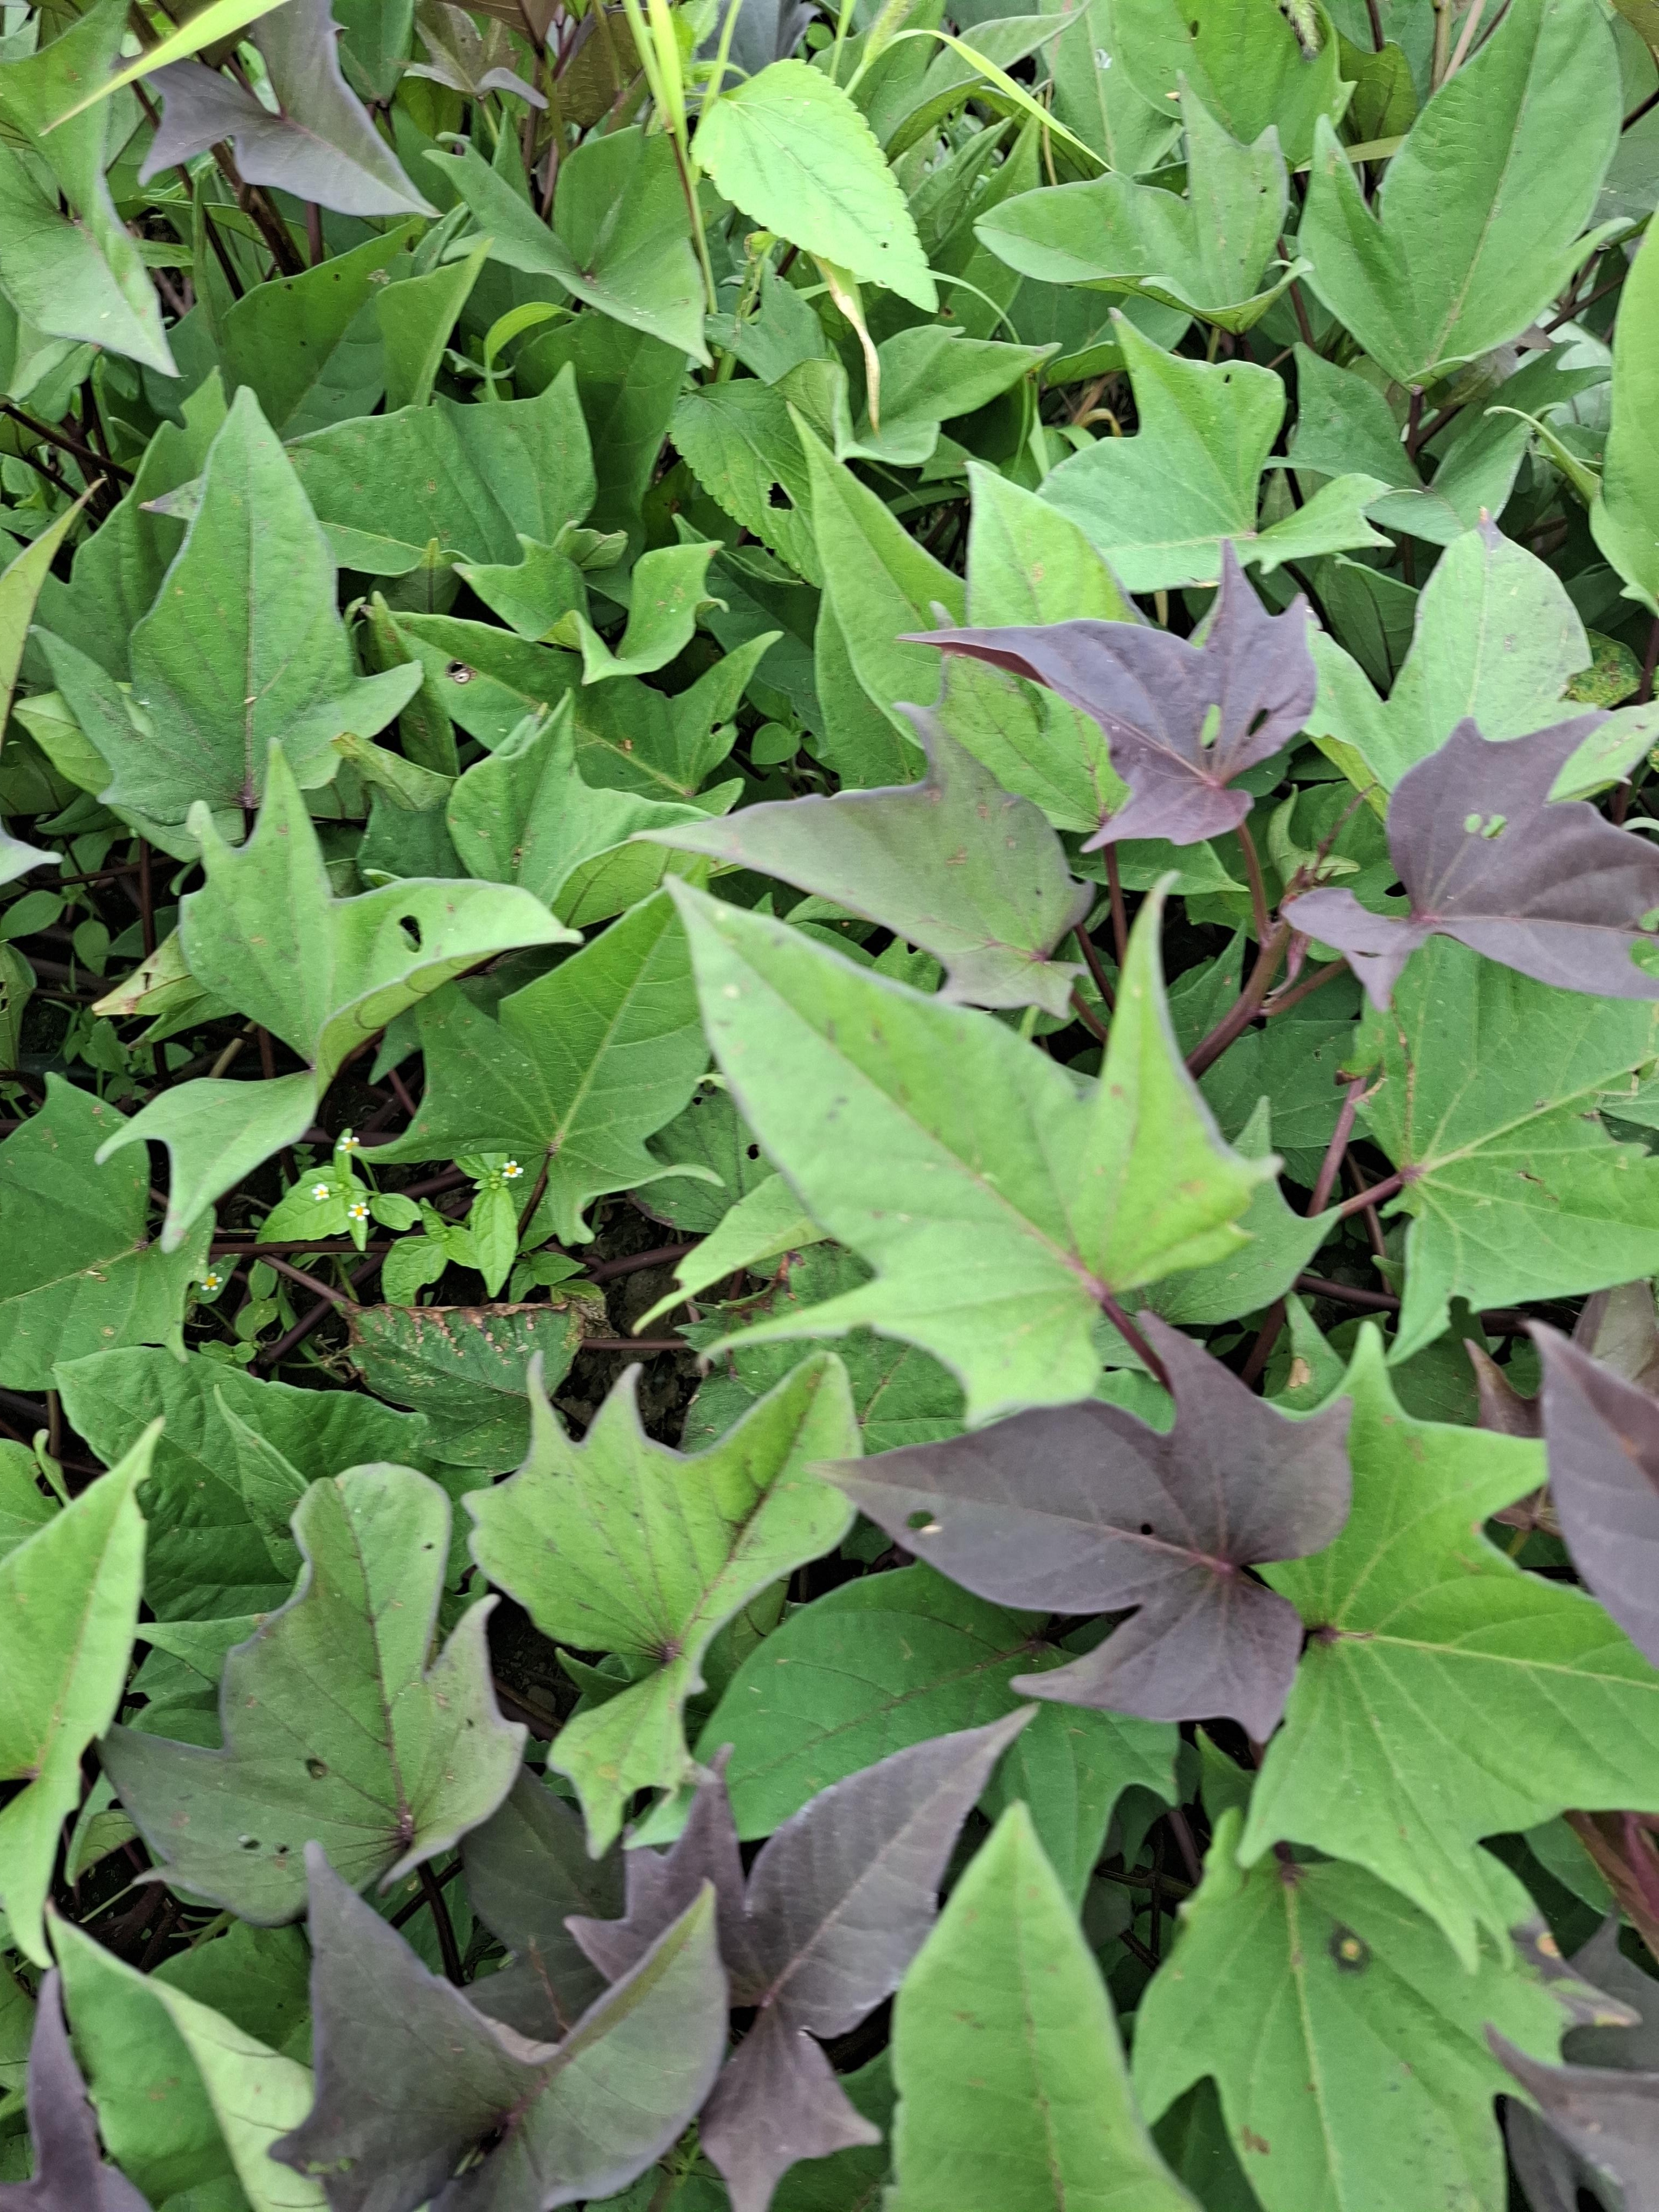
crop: sweet potato
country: Tanzania
